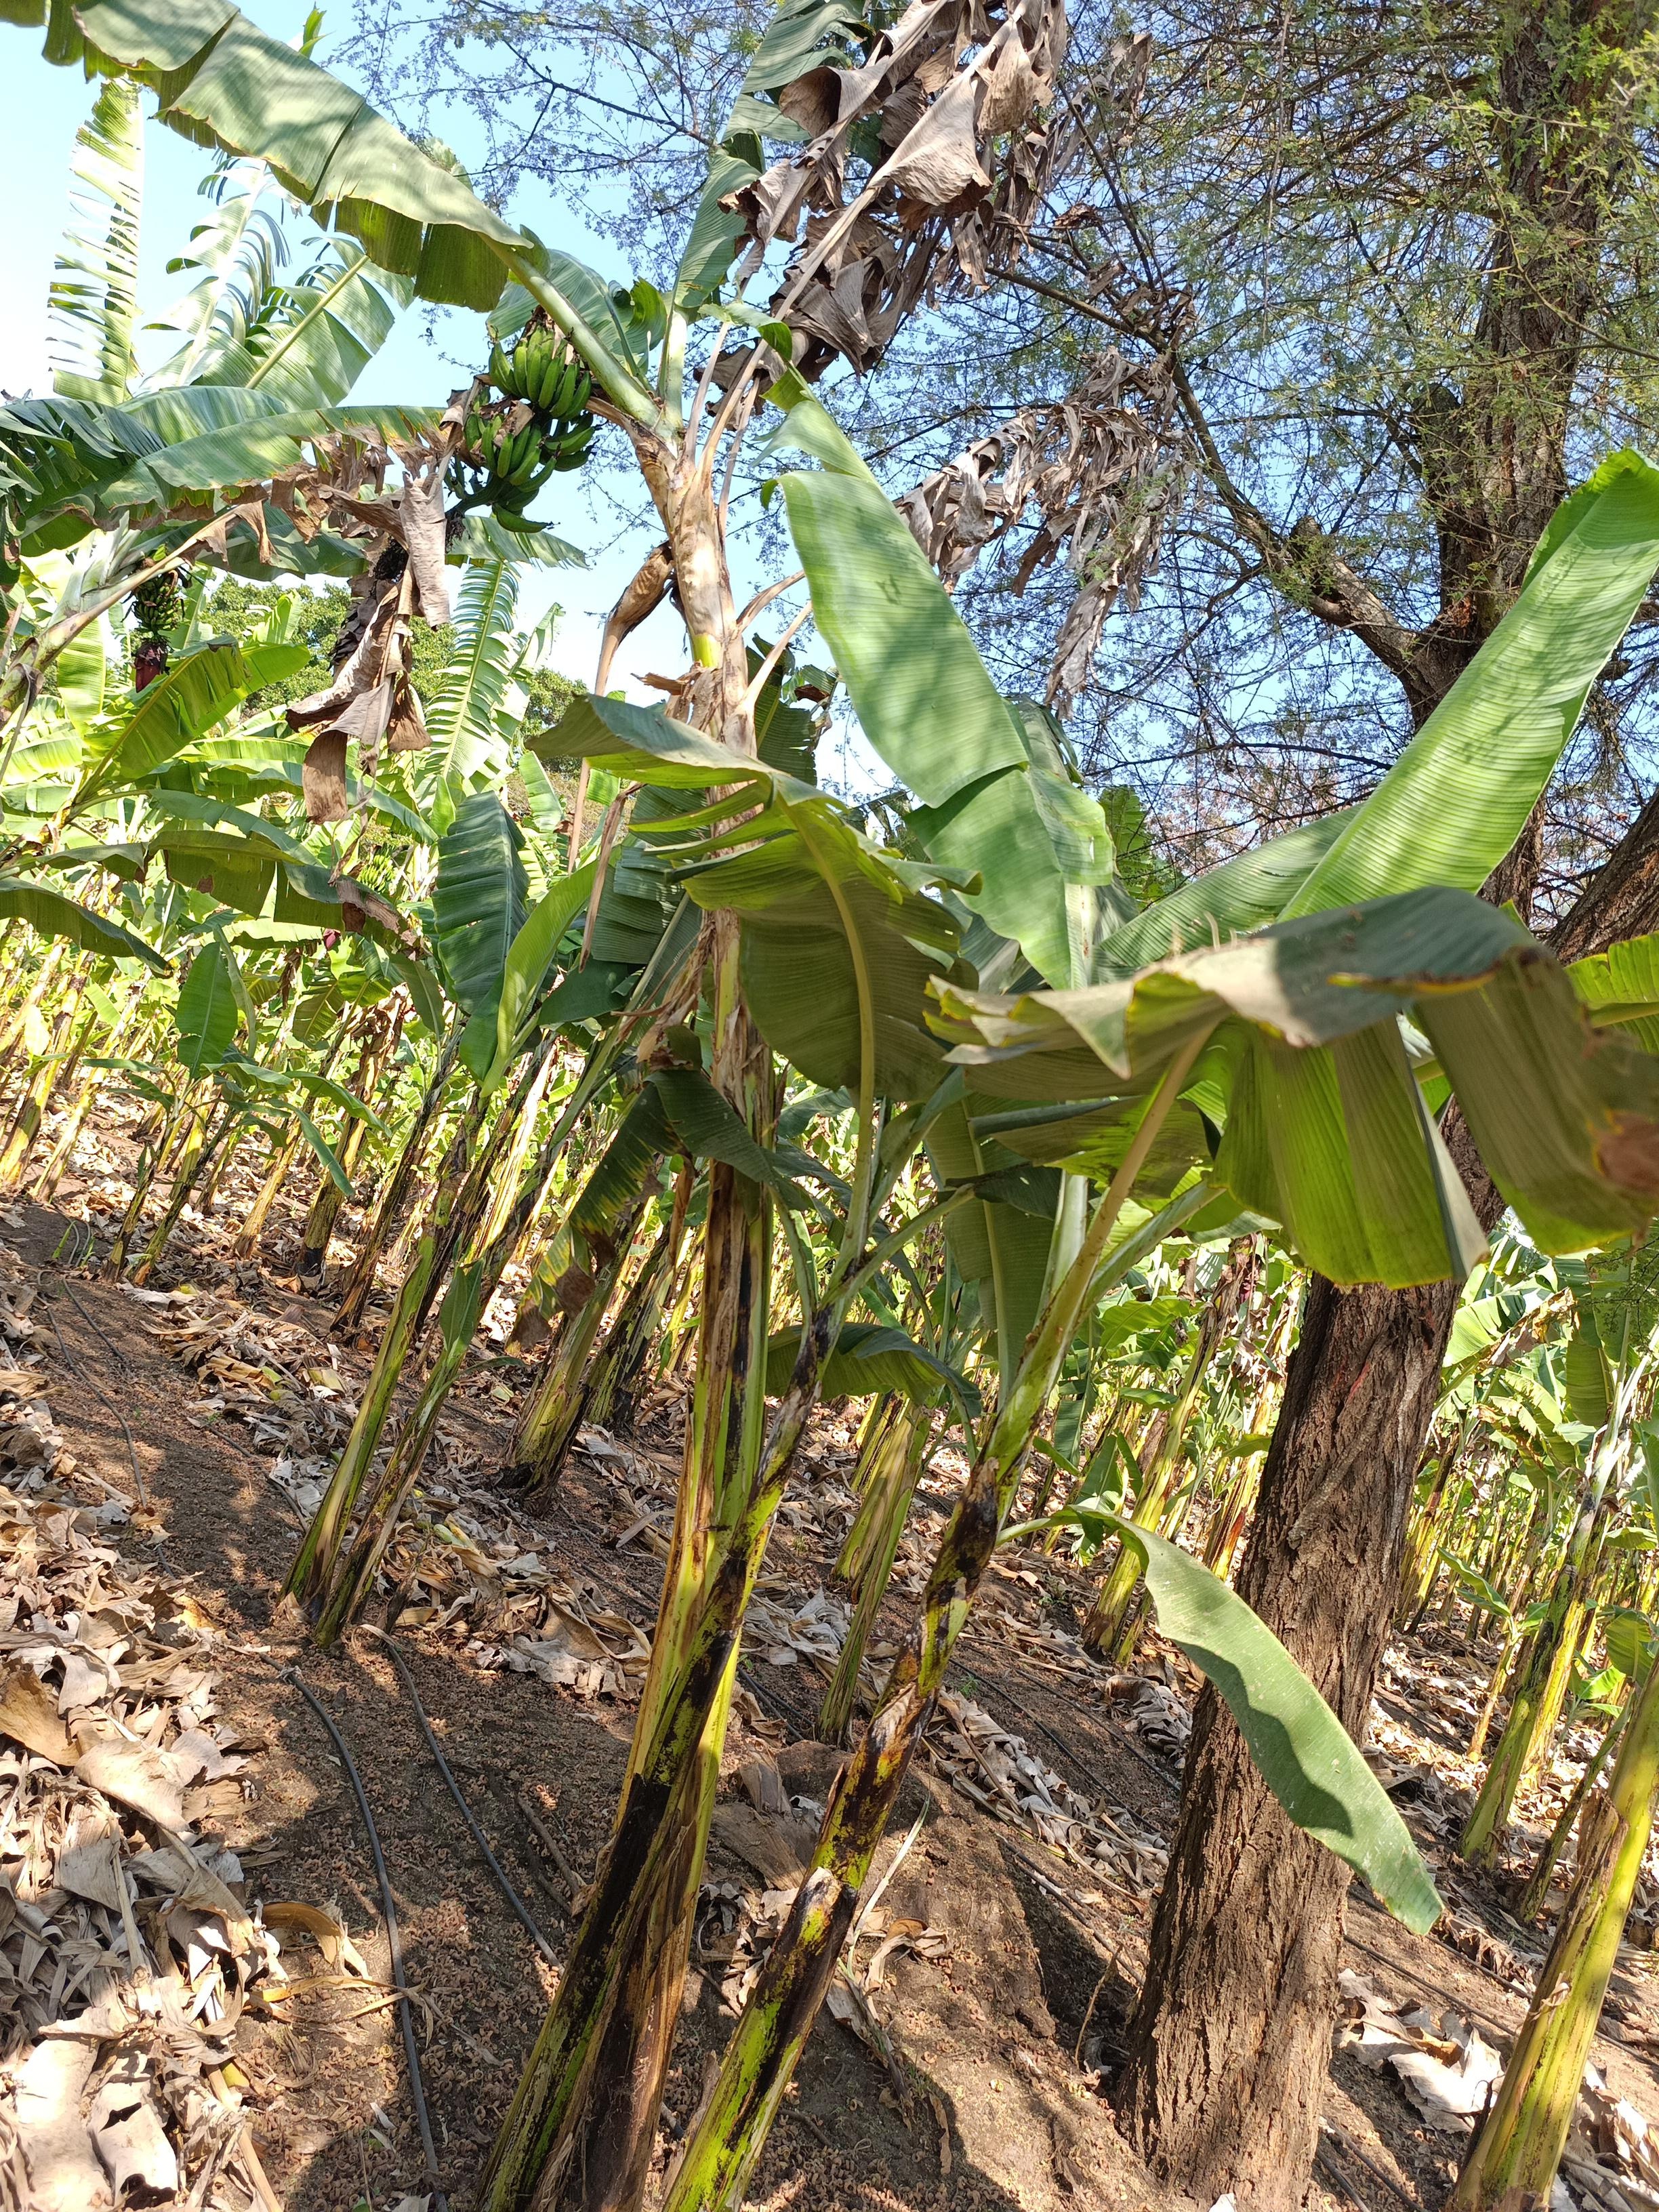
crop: banana
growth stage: development fruit
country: Tanzania
